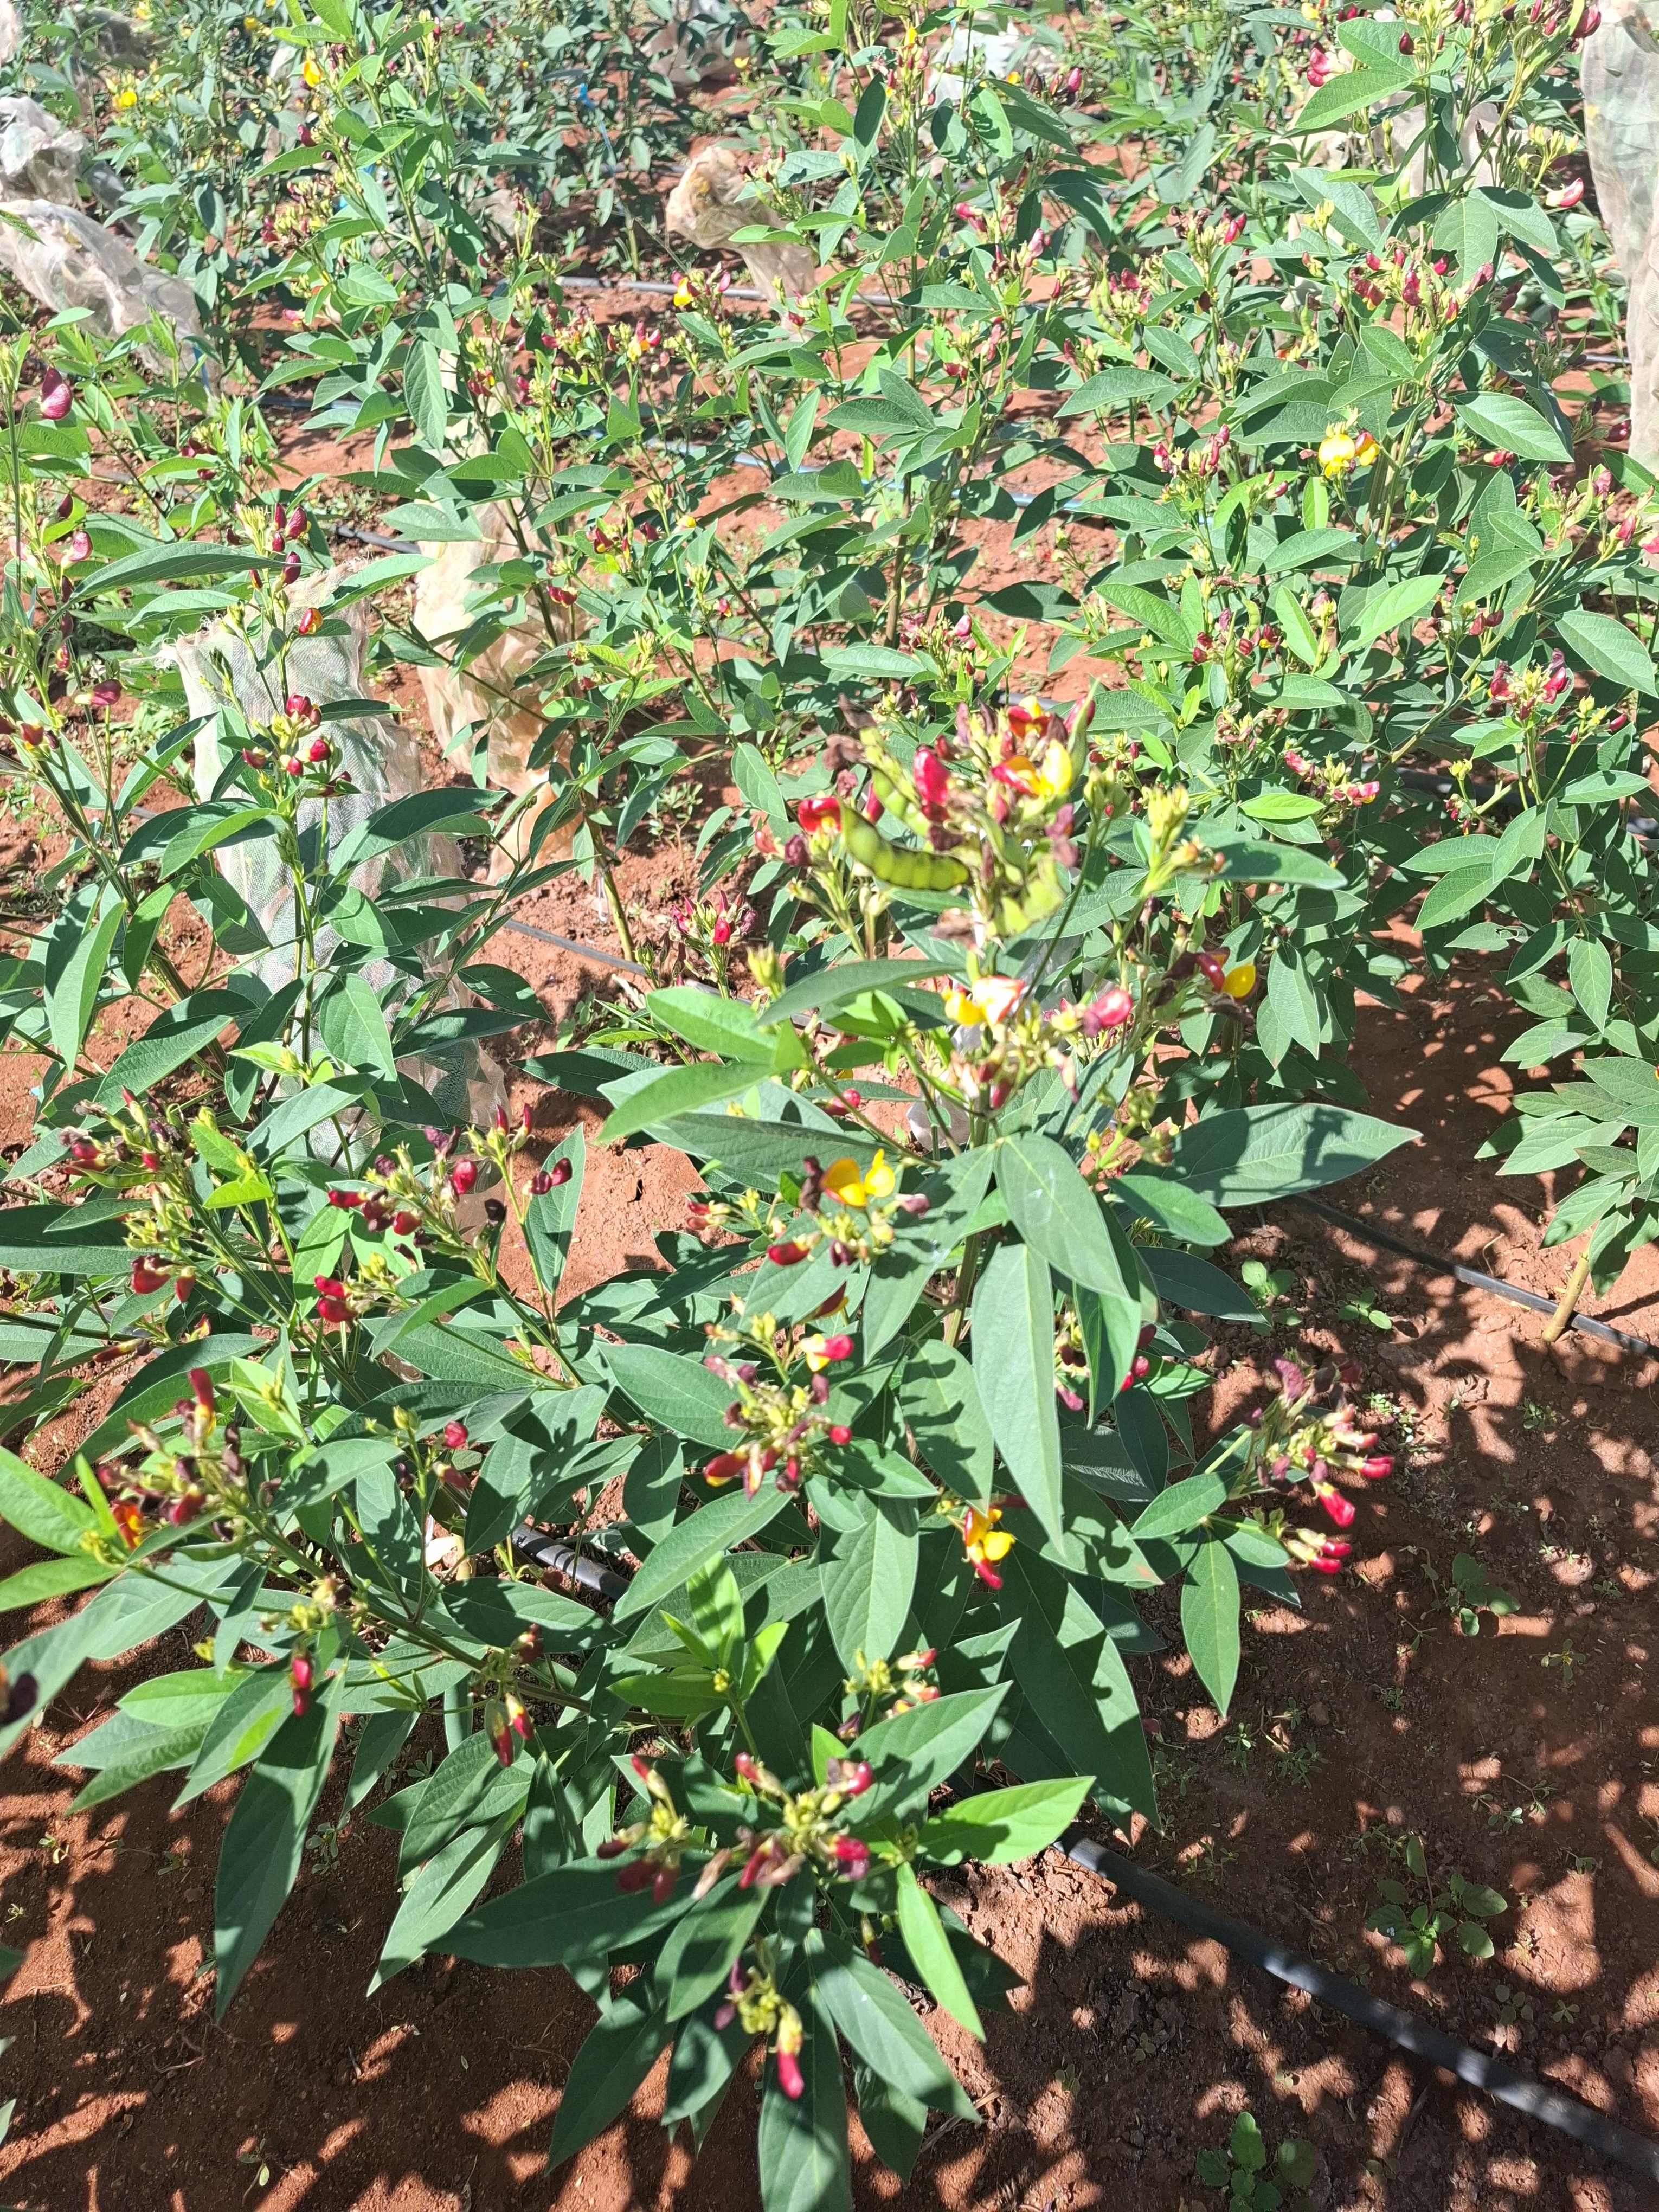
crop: pigeonpea
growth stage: flowering
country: Kenya
